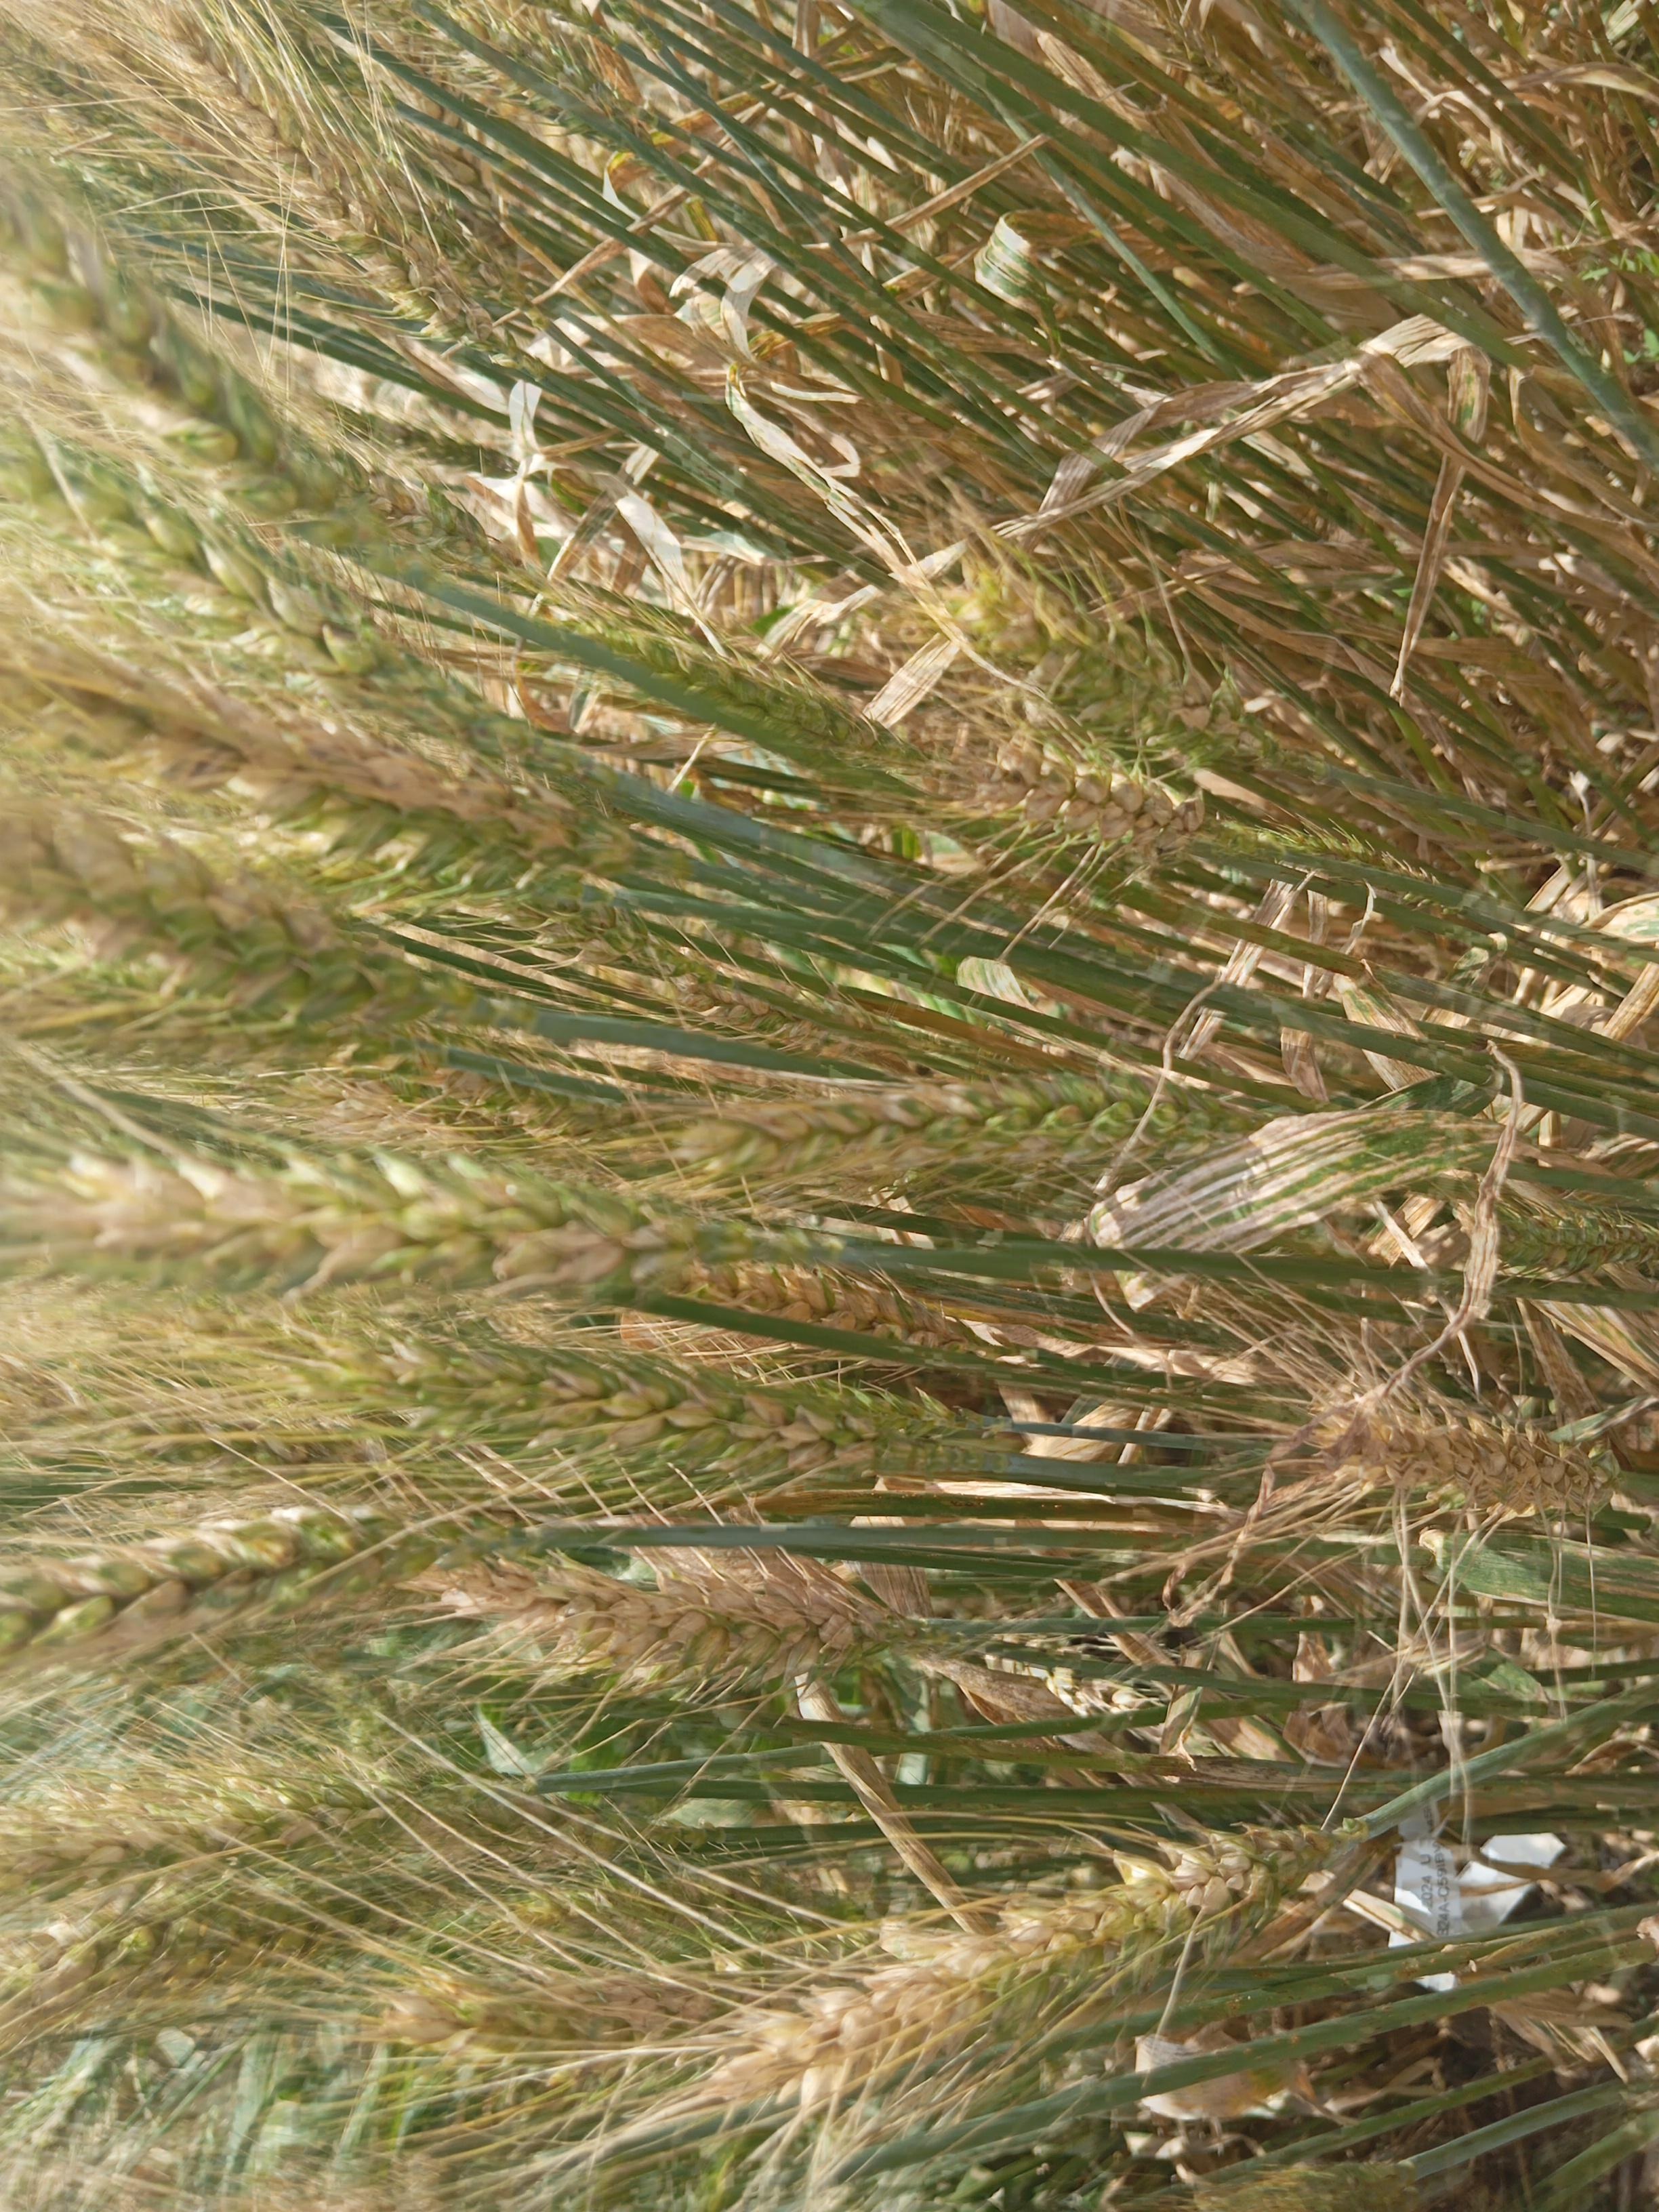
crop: wheat
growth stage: maturity
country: Kenya
